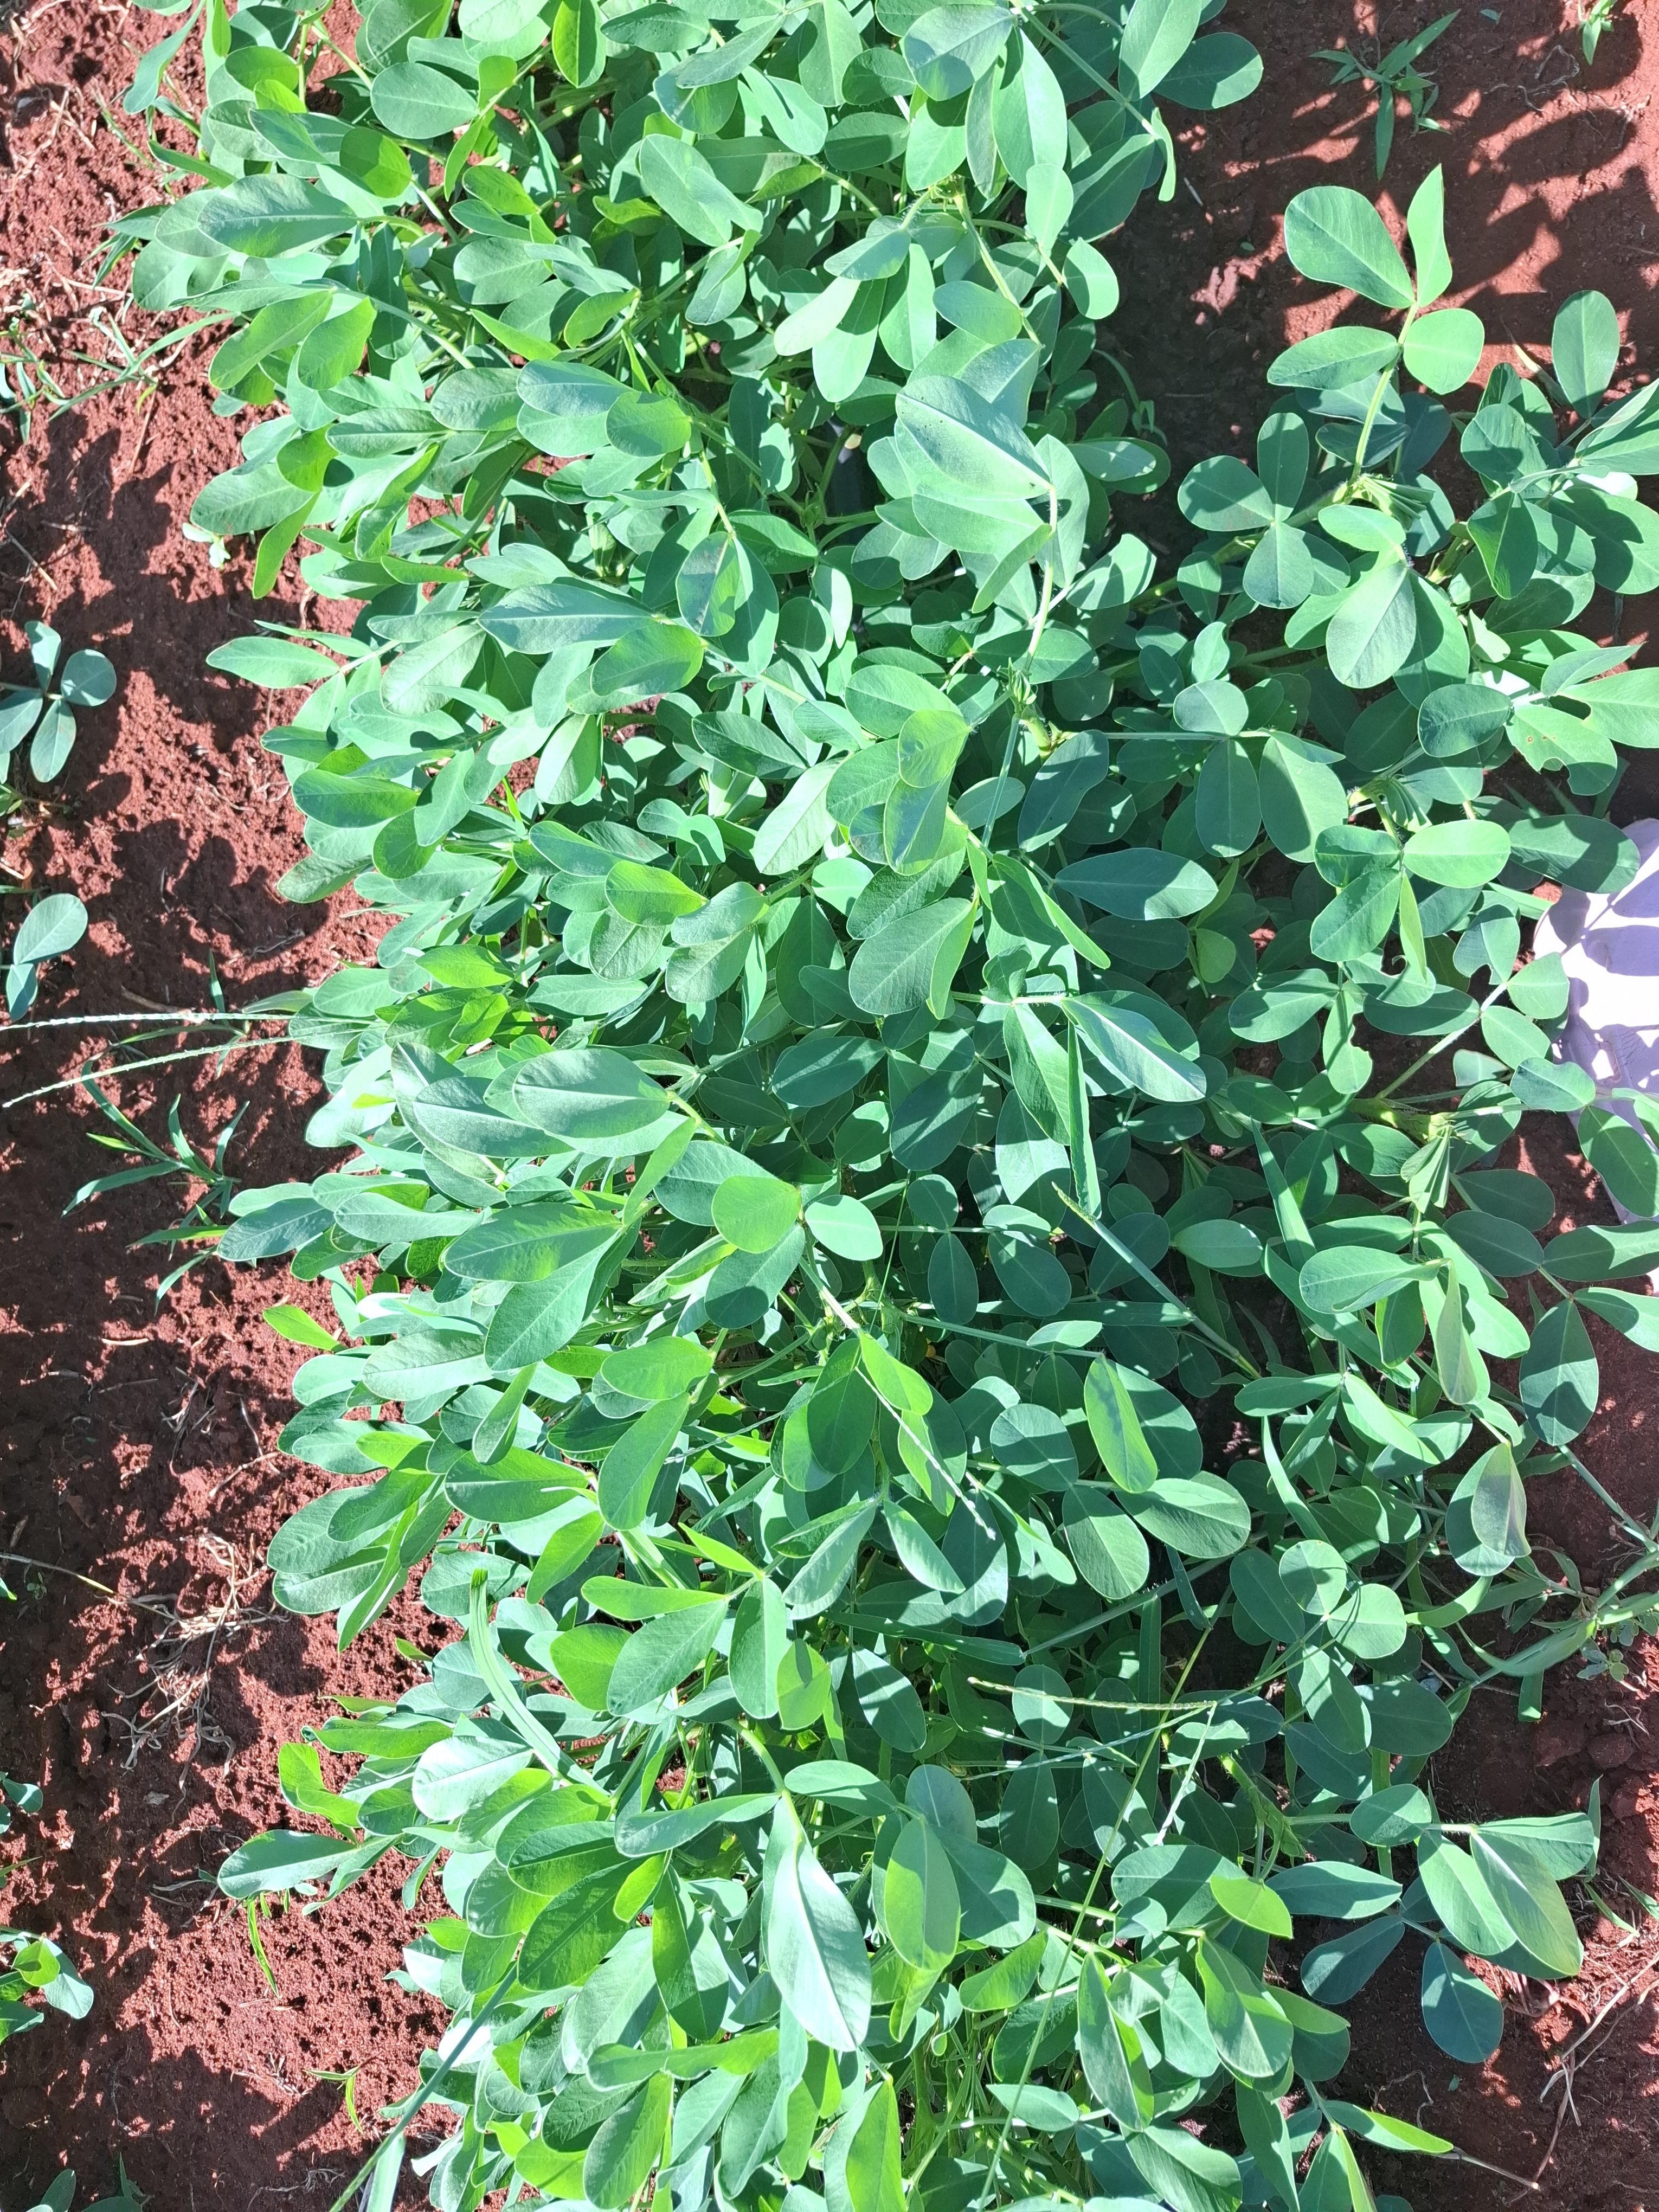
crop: groundnut
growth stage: flowering
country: Kenya
